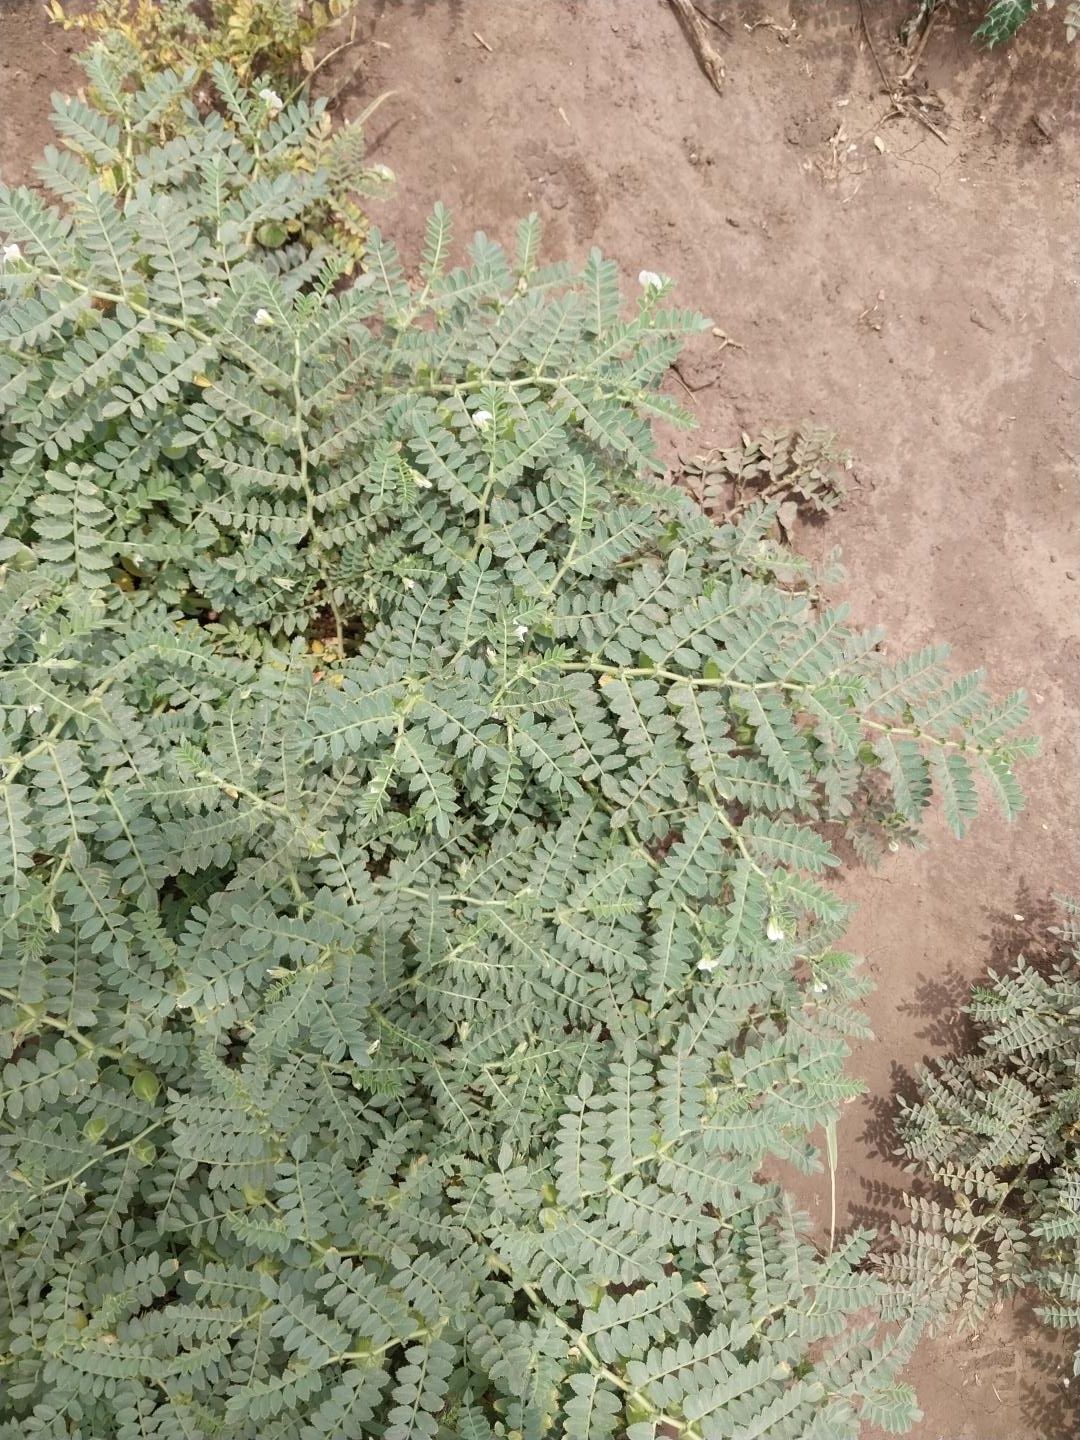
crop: chickpea
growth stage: development pod
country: Tanzania
